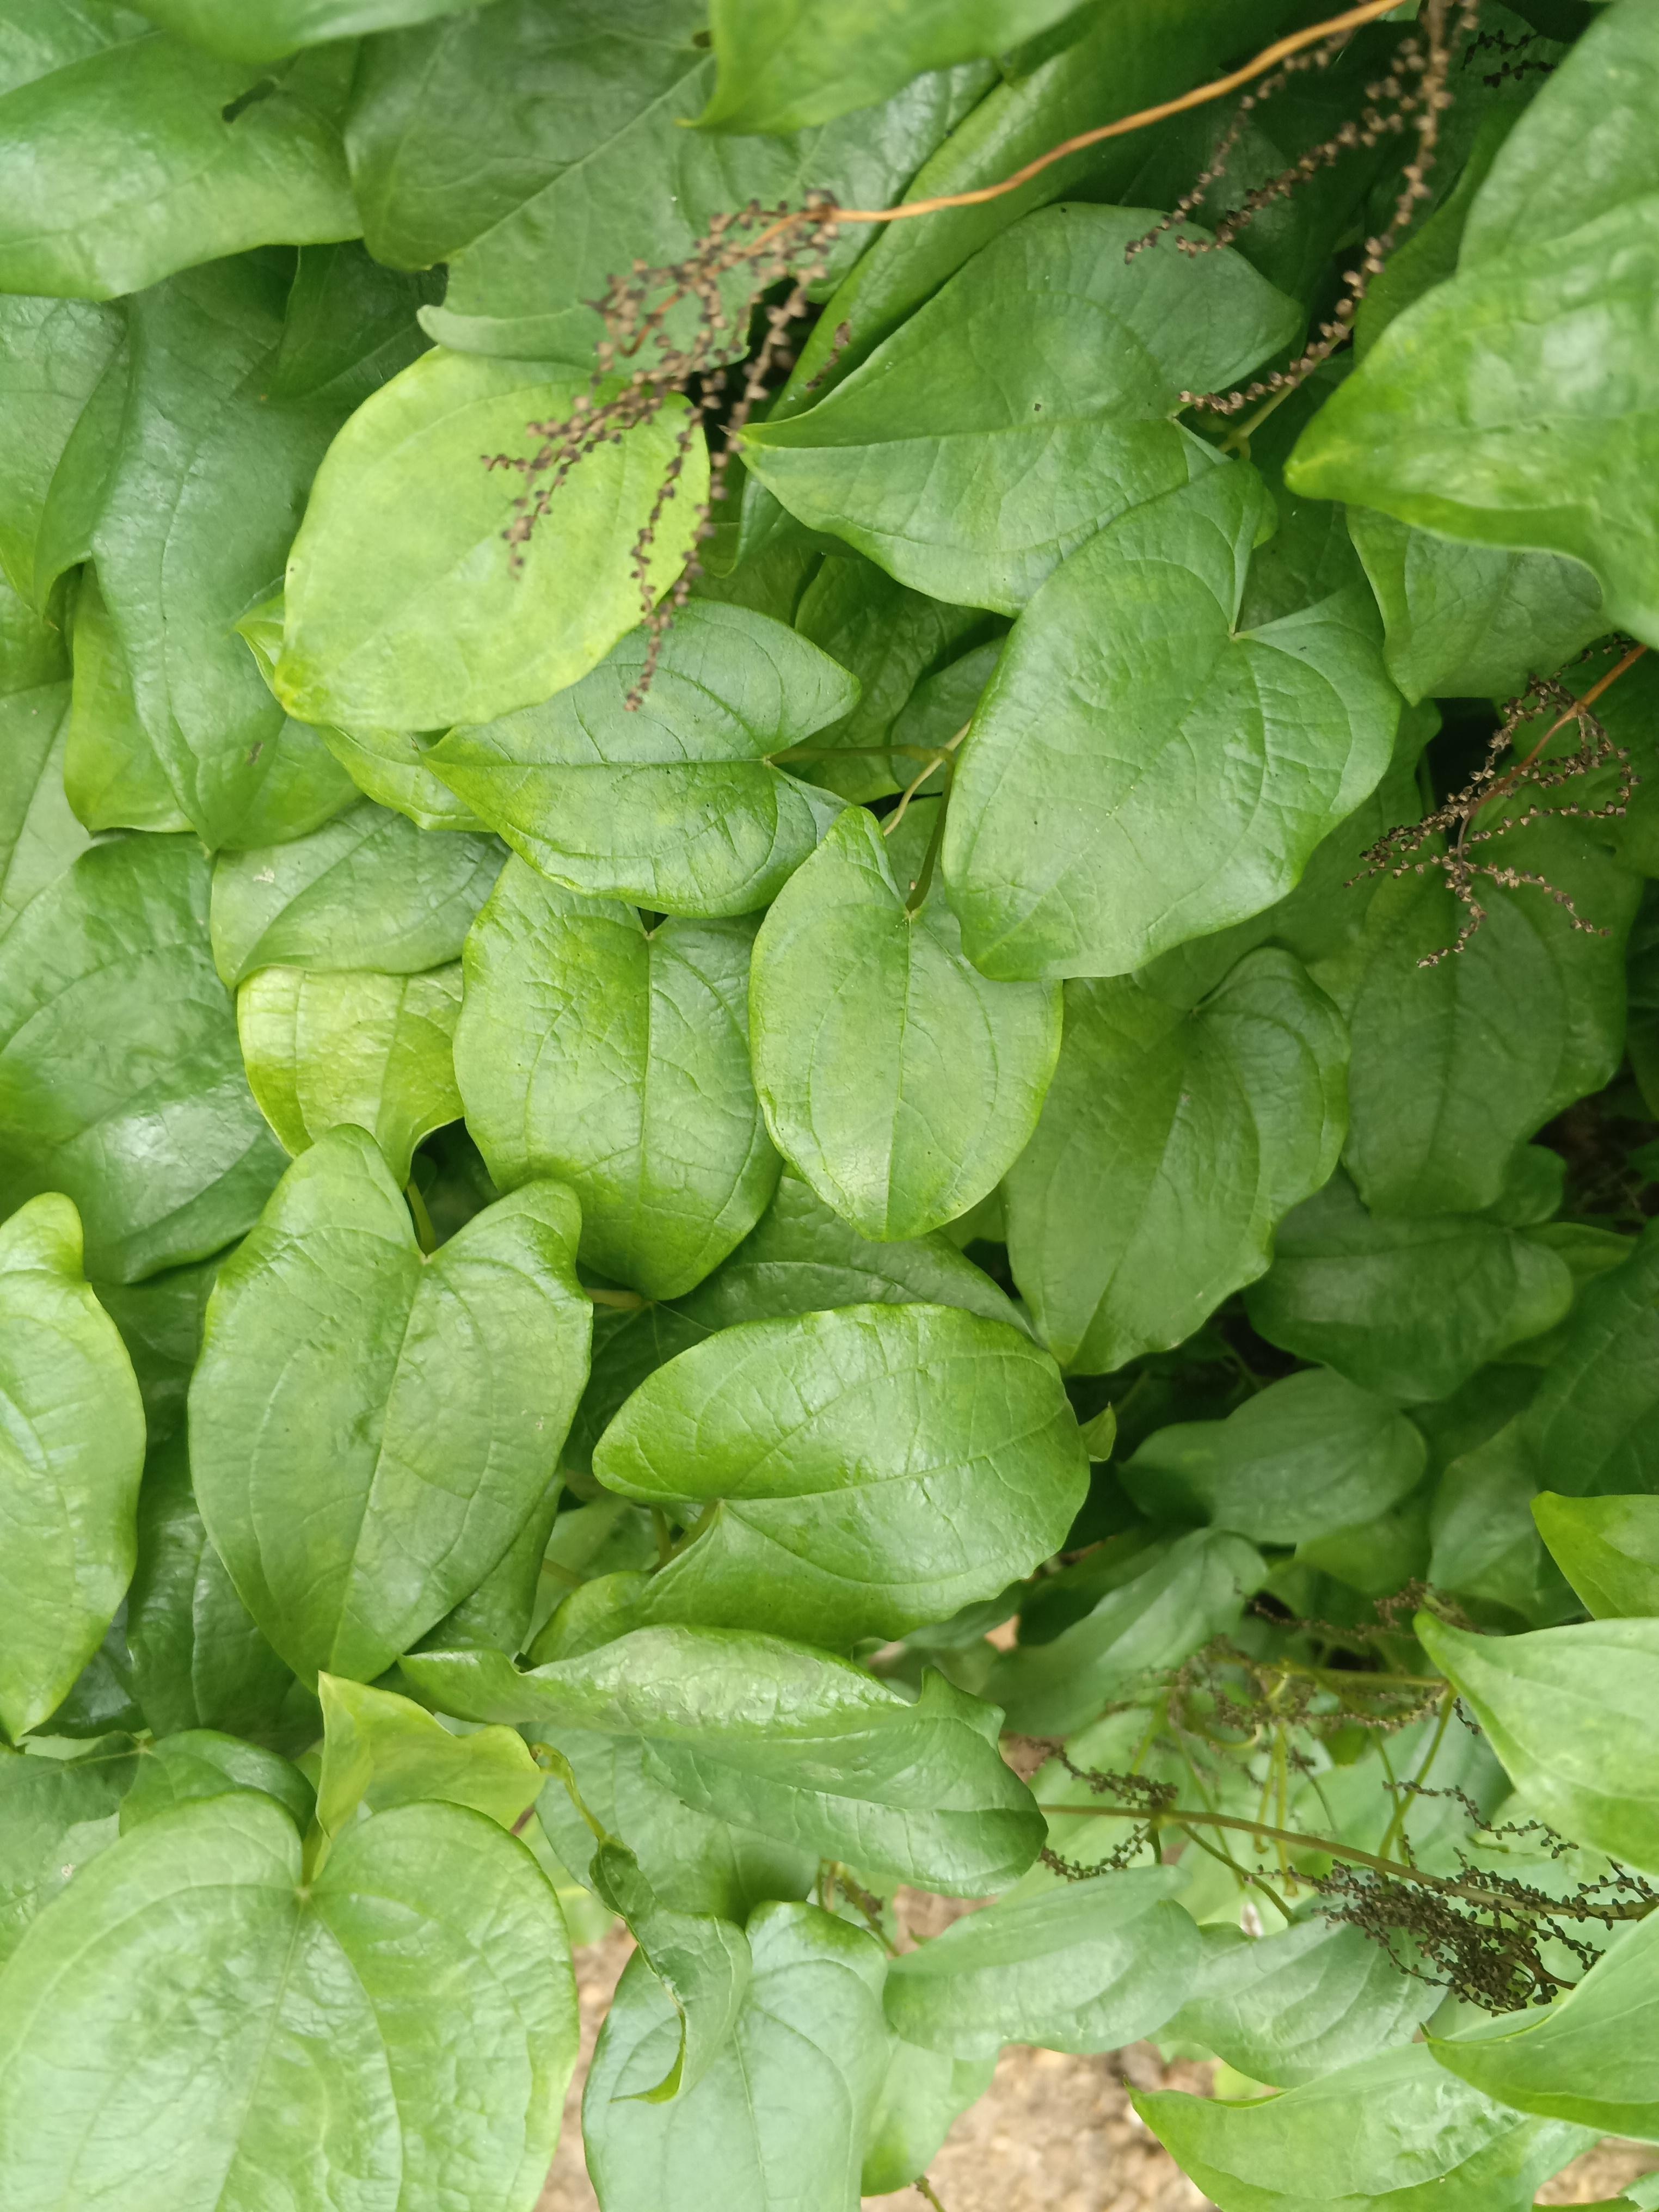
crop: yam
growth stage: vegetative
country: Nigeria
